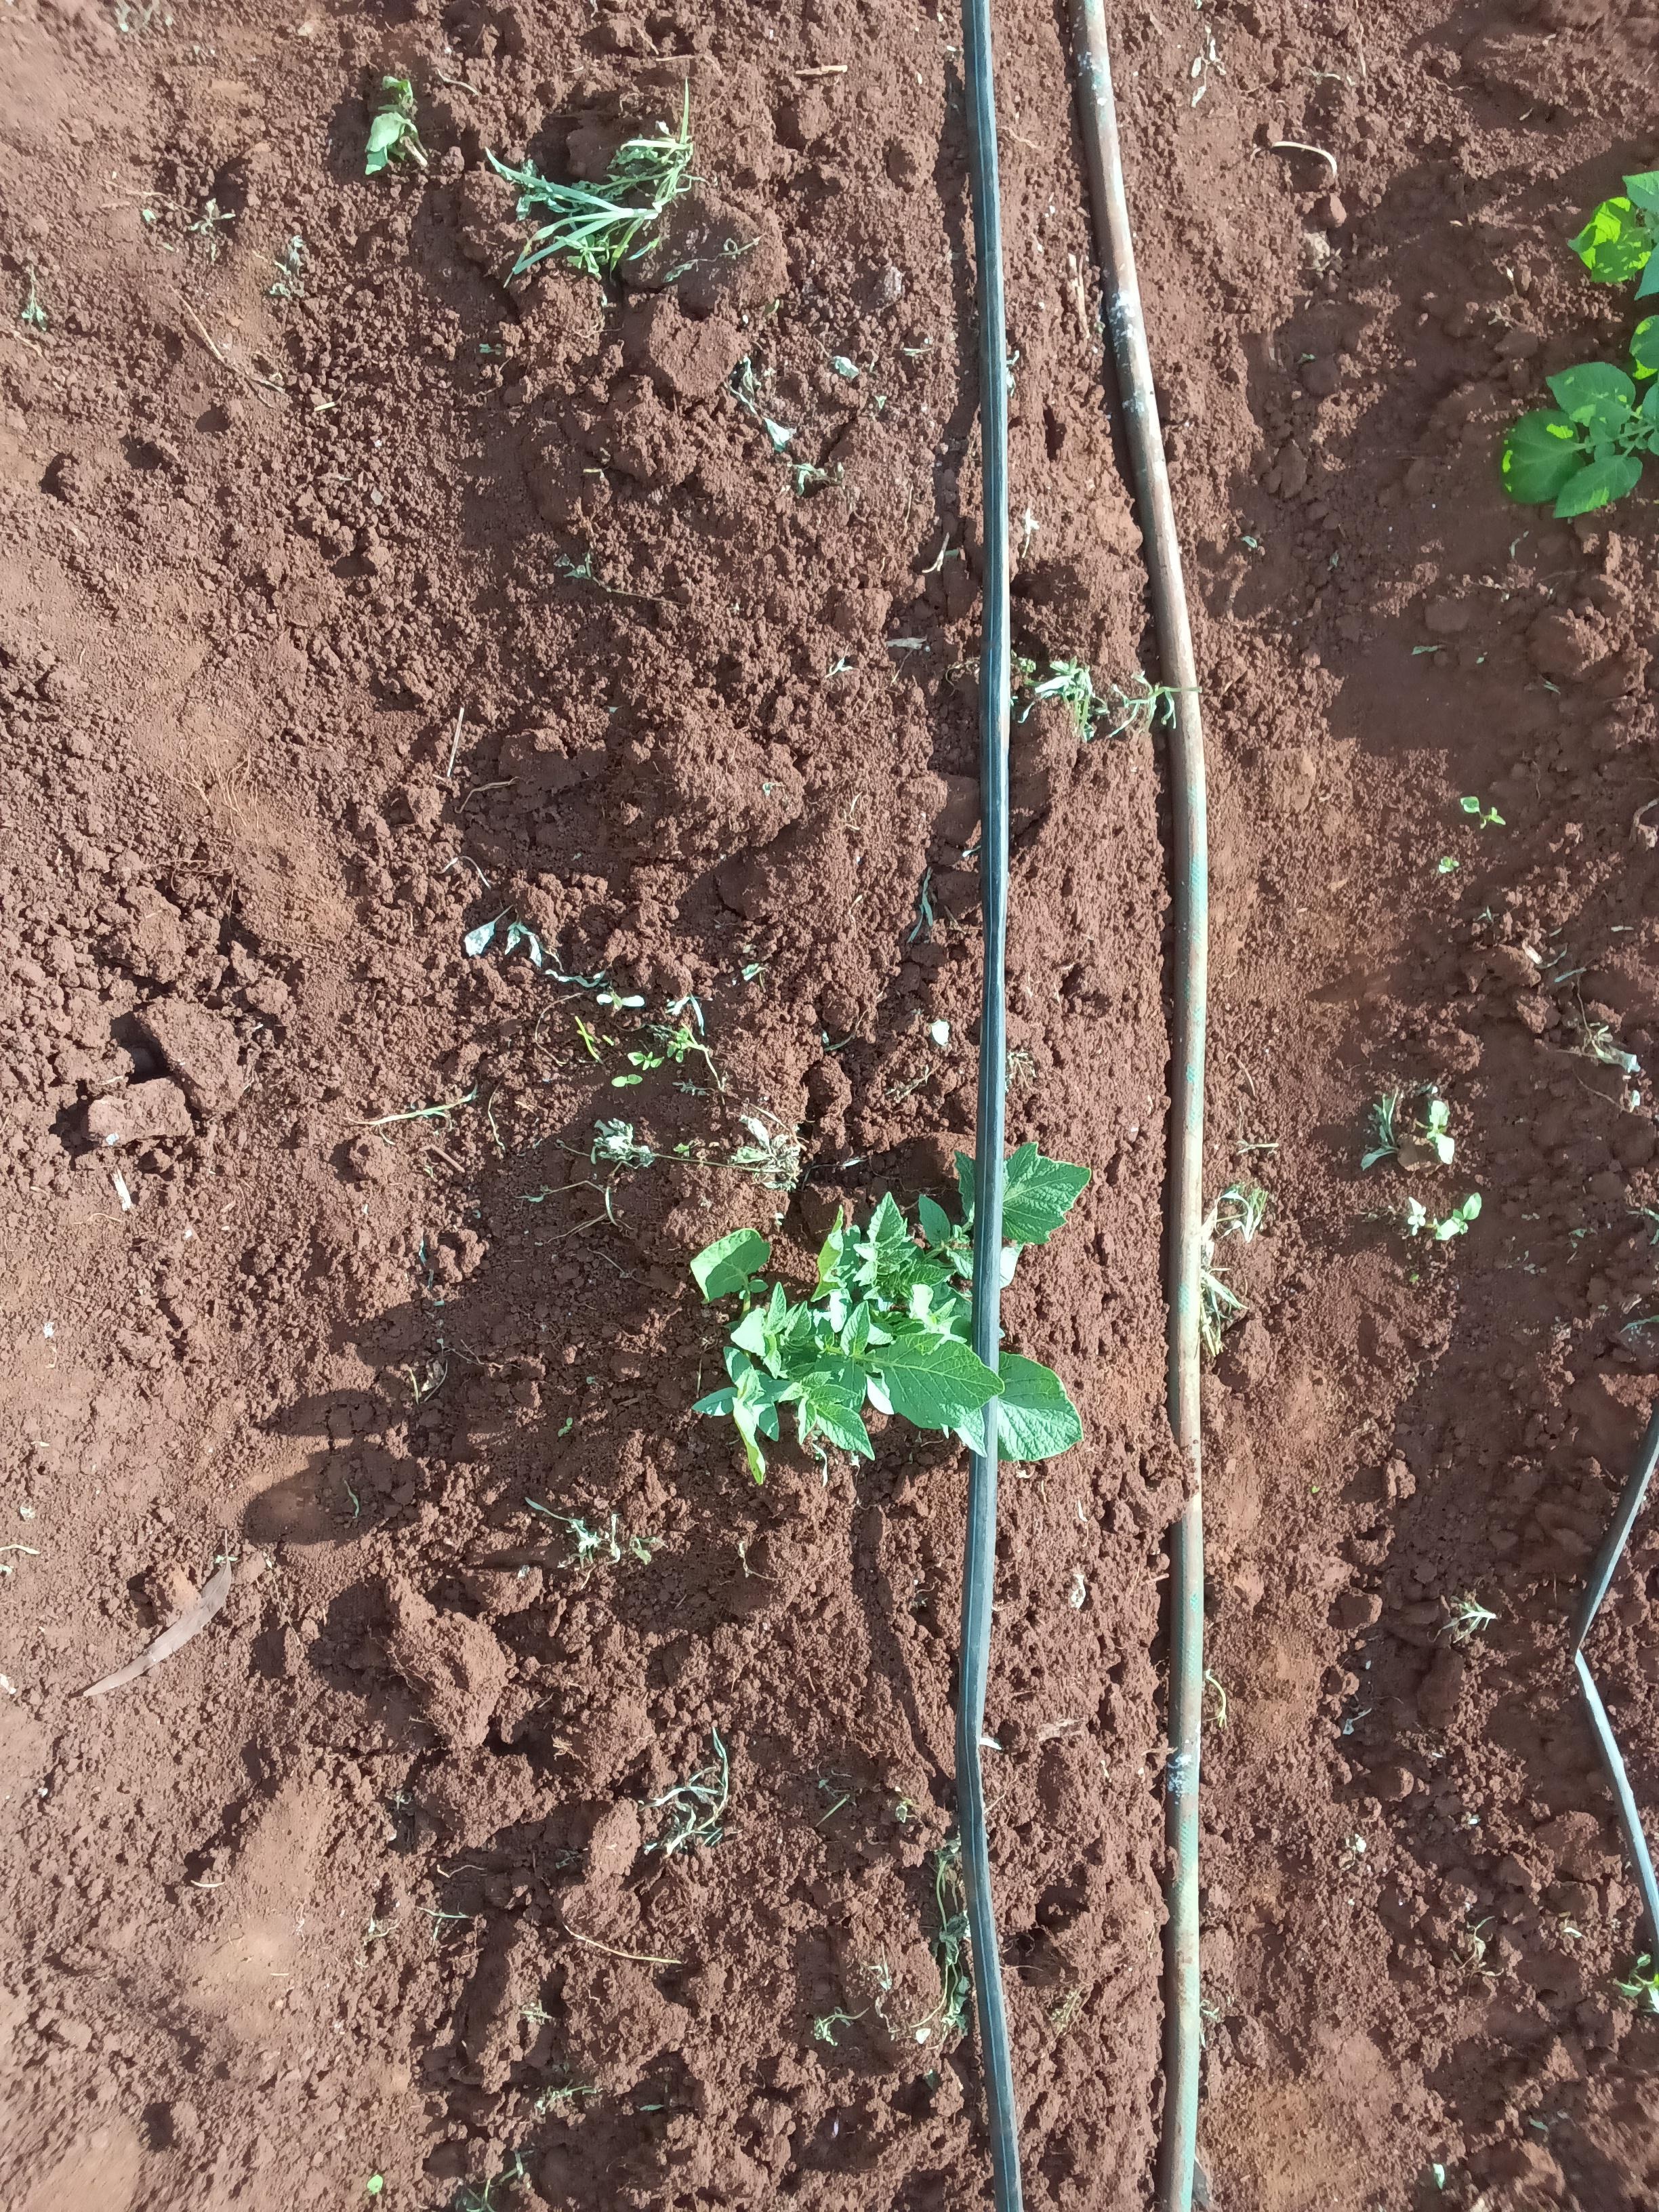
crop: potato
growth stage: sprouting emergence
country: Kenya
